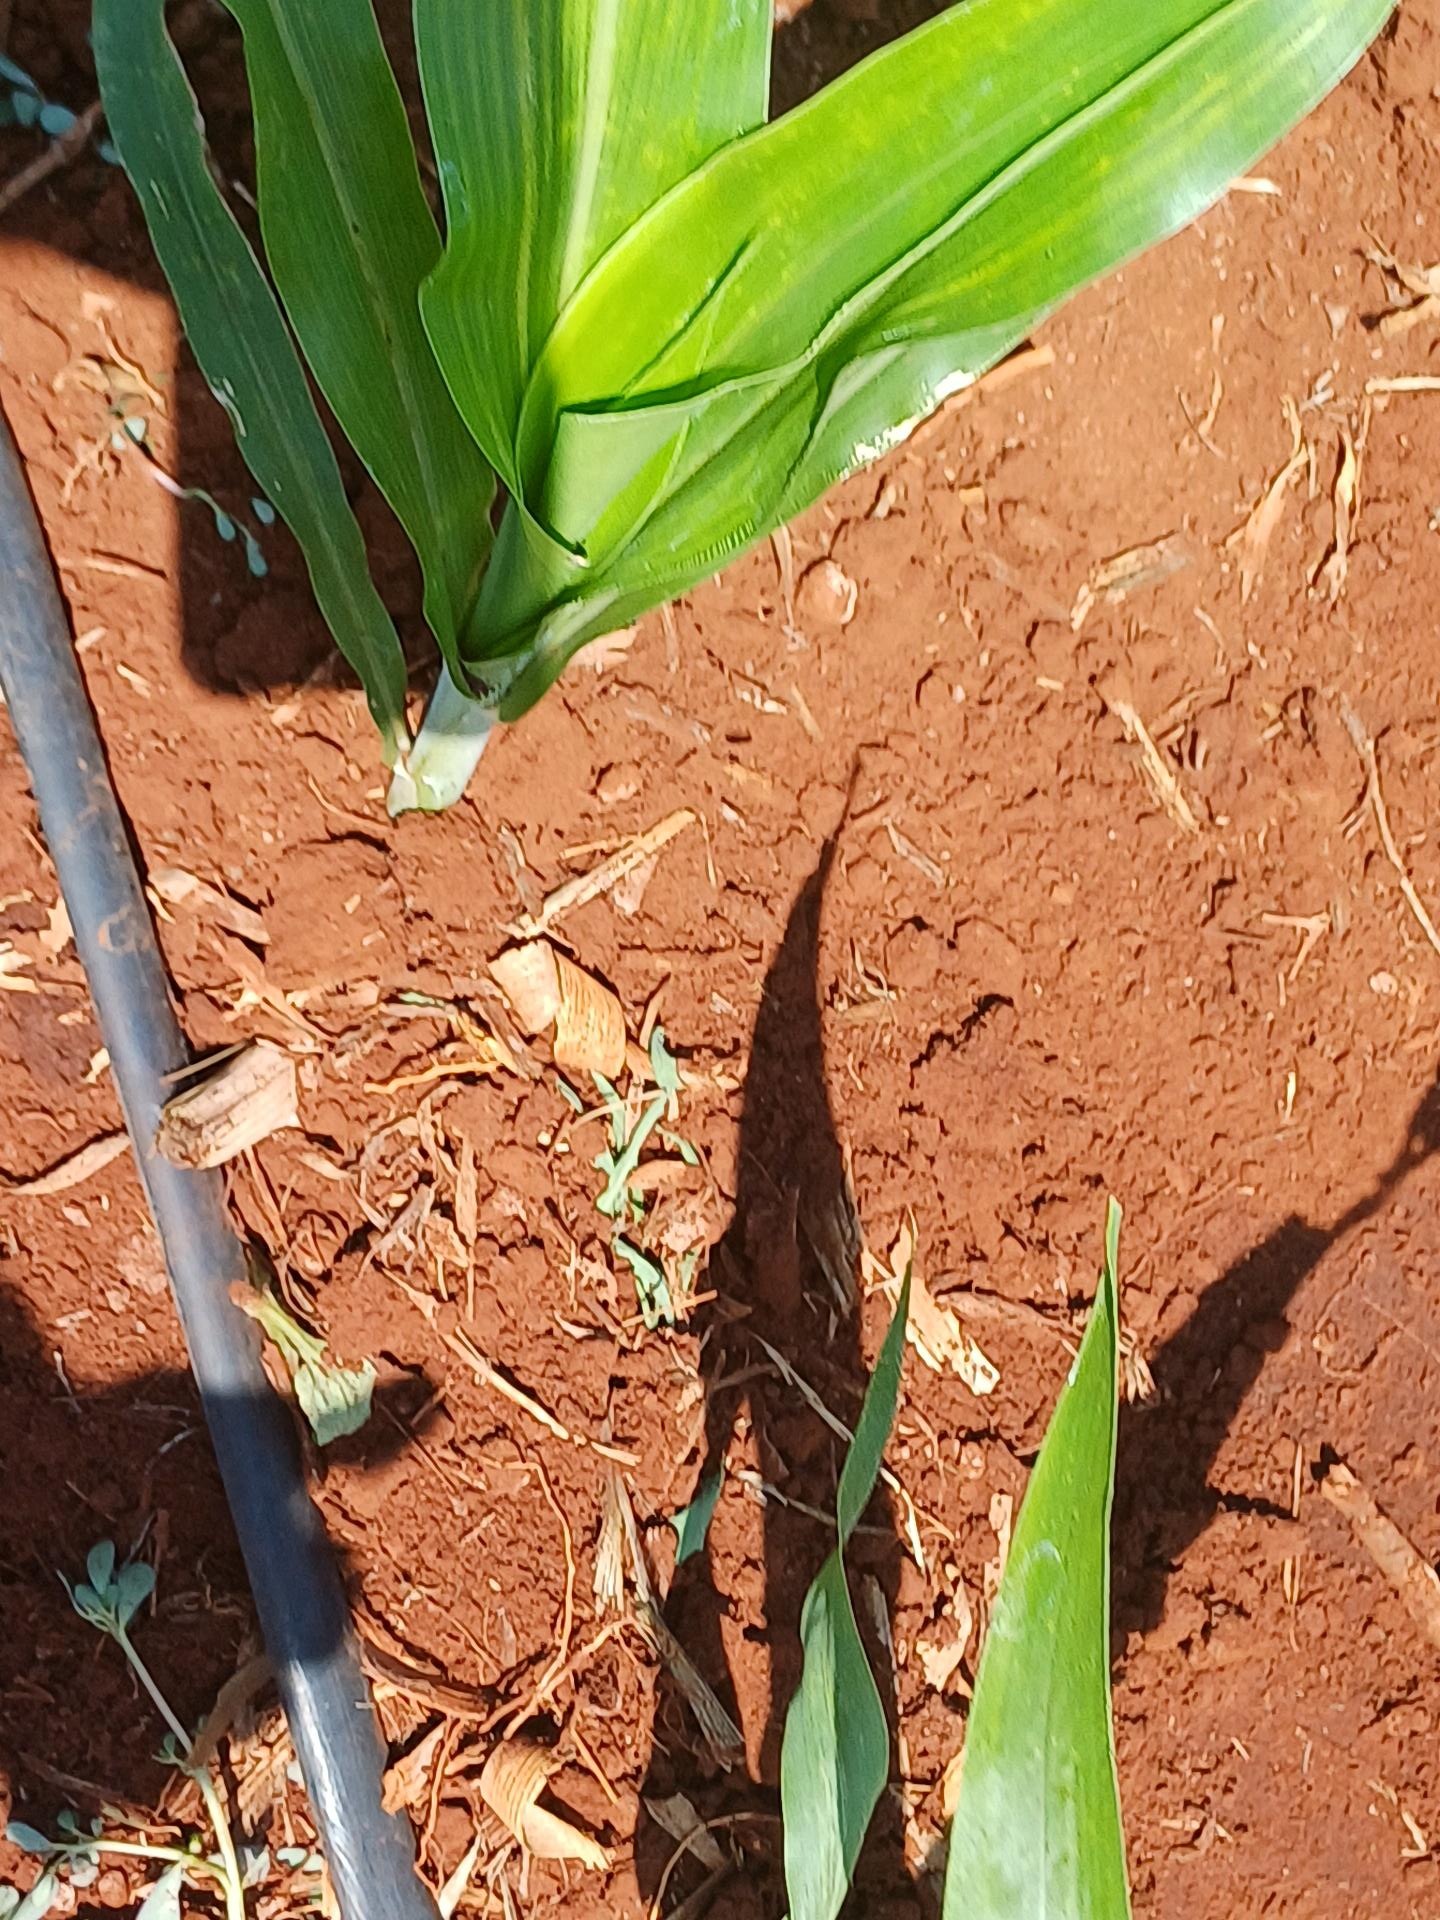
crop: sorghum
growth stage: vegetative
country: Kenya
